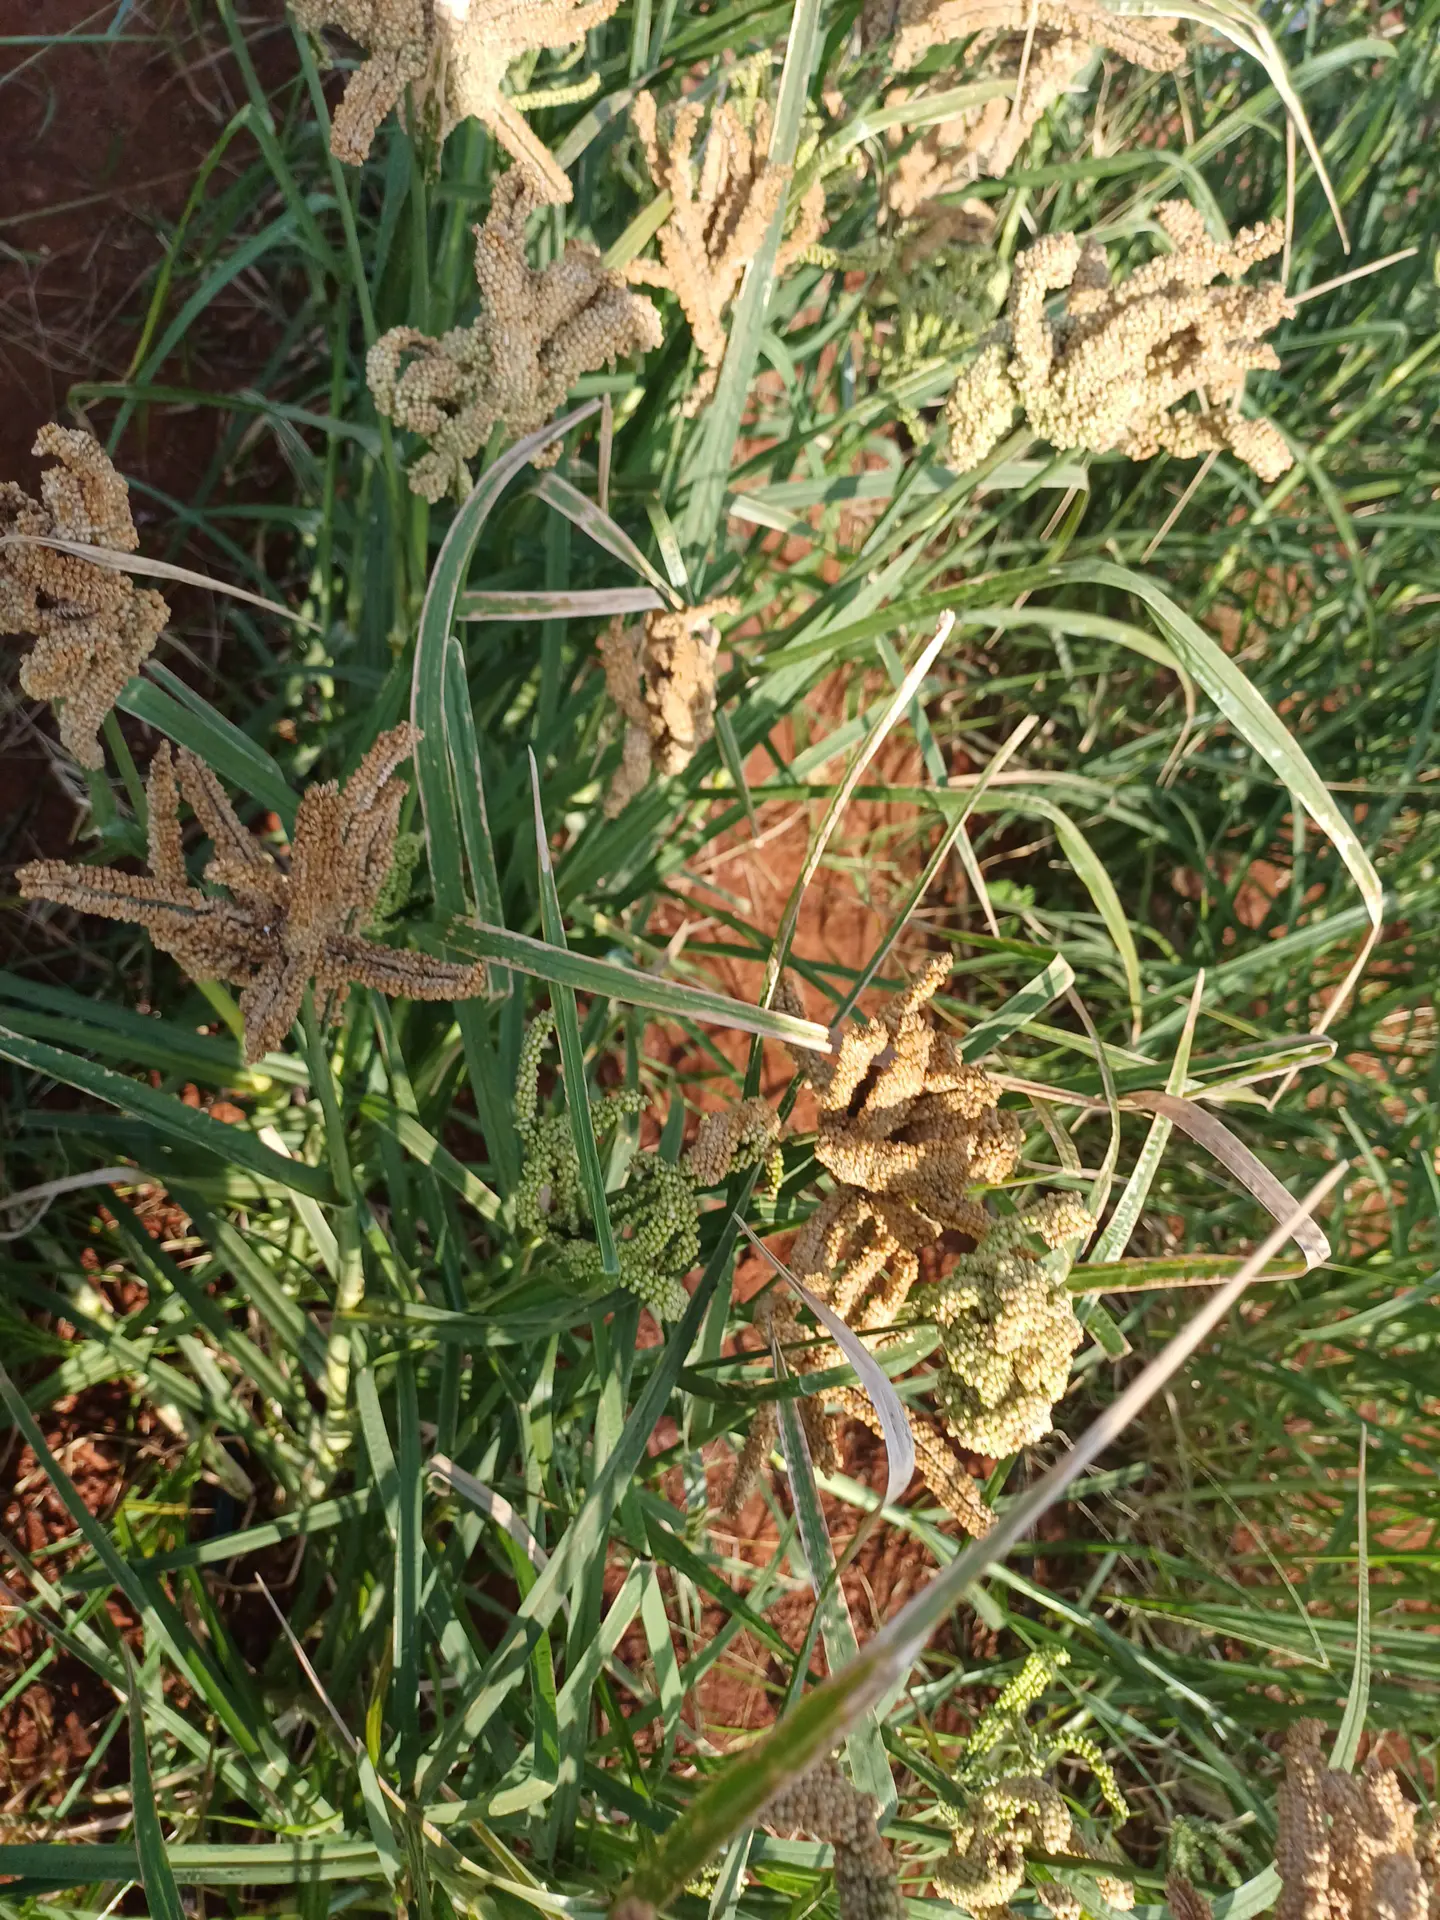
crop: finger millet
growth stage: filling grain
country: Kenya
